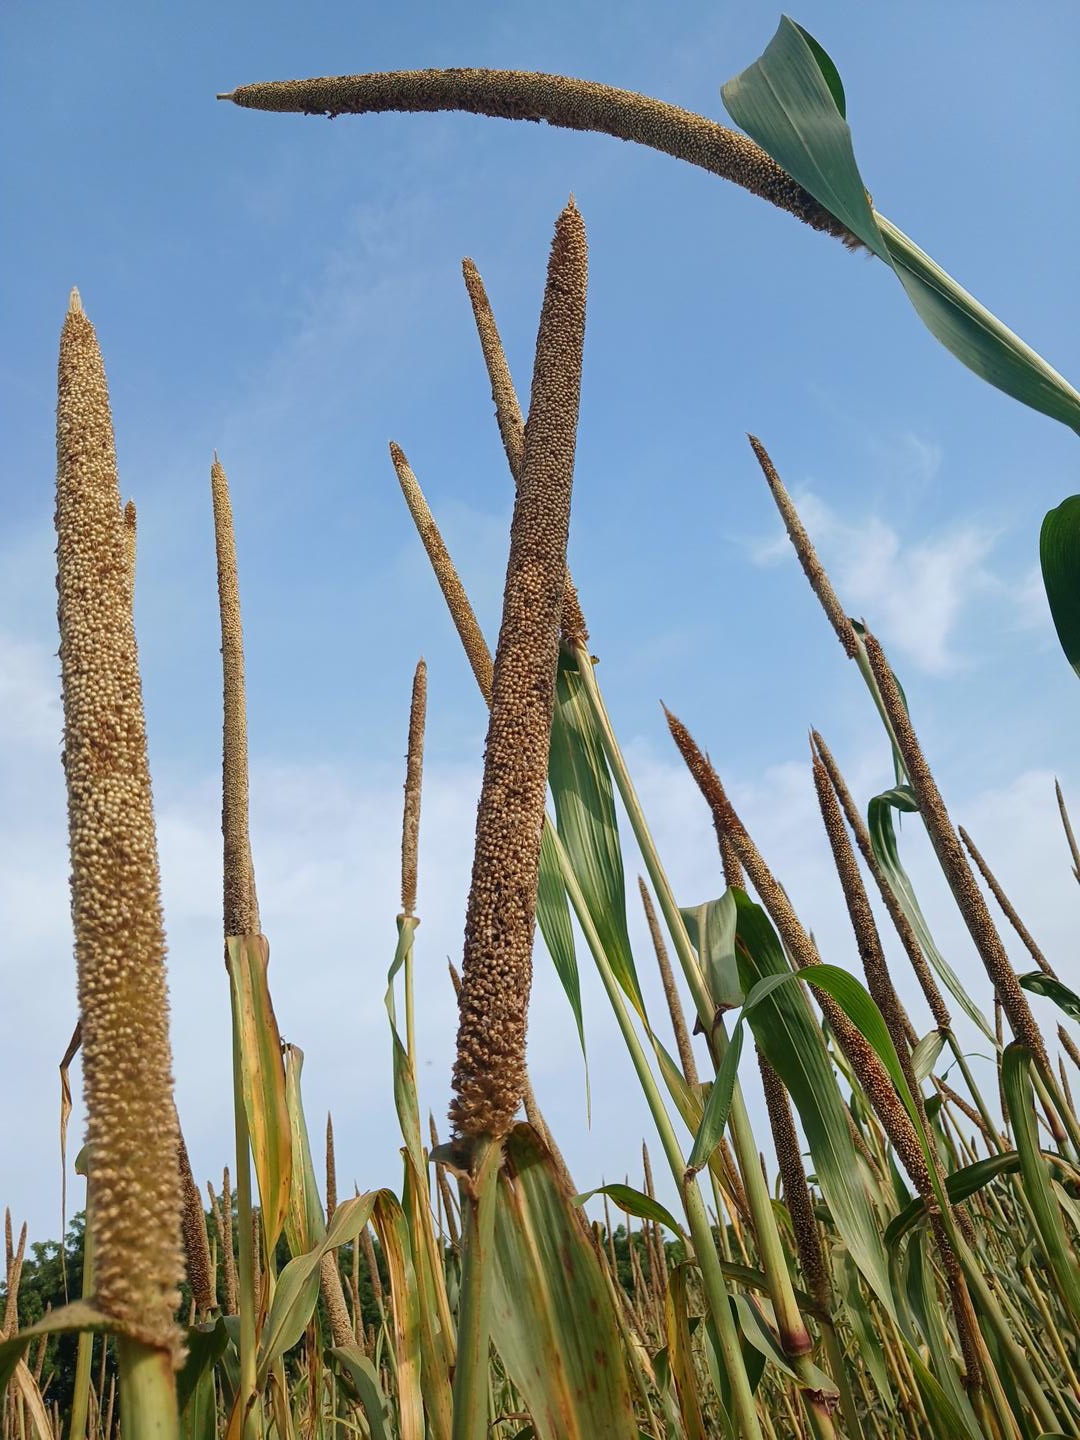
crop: pearl millet
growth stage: maturity
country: Senegal
